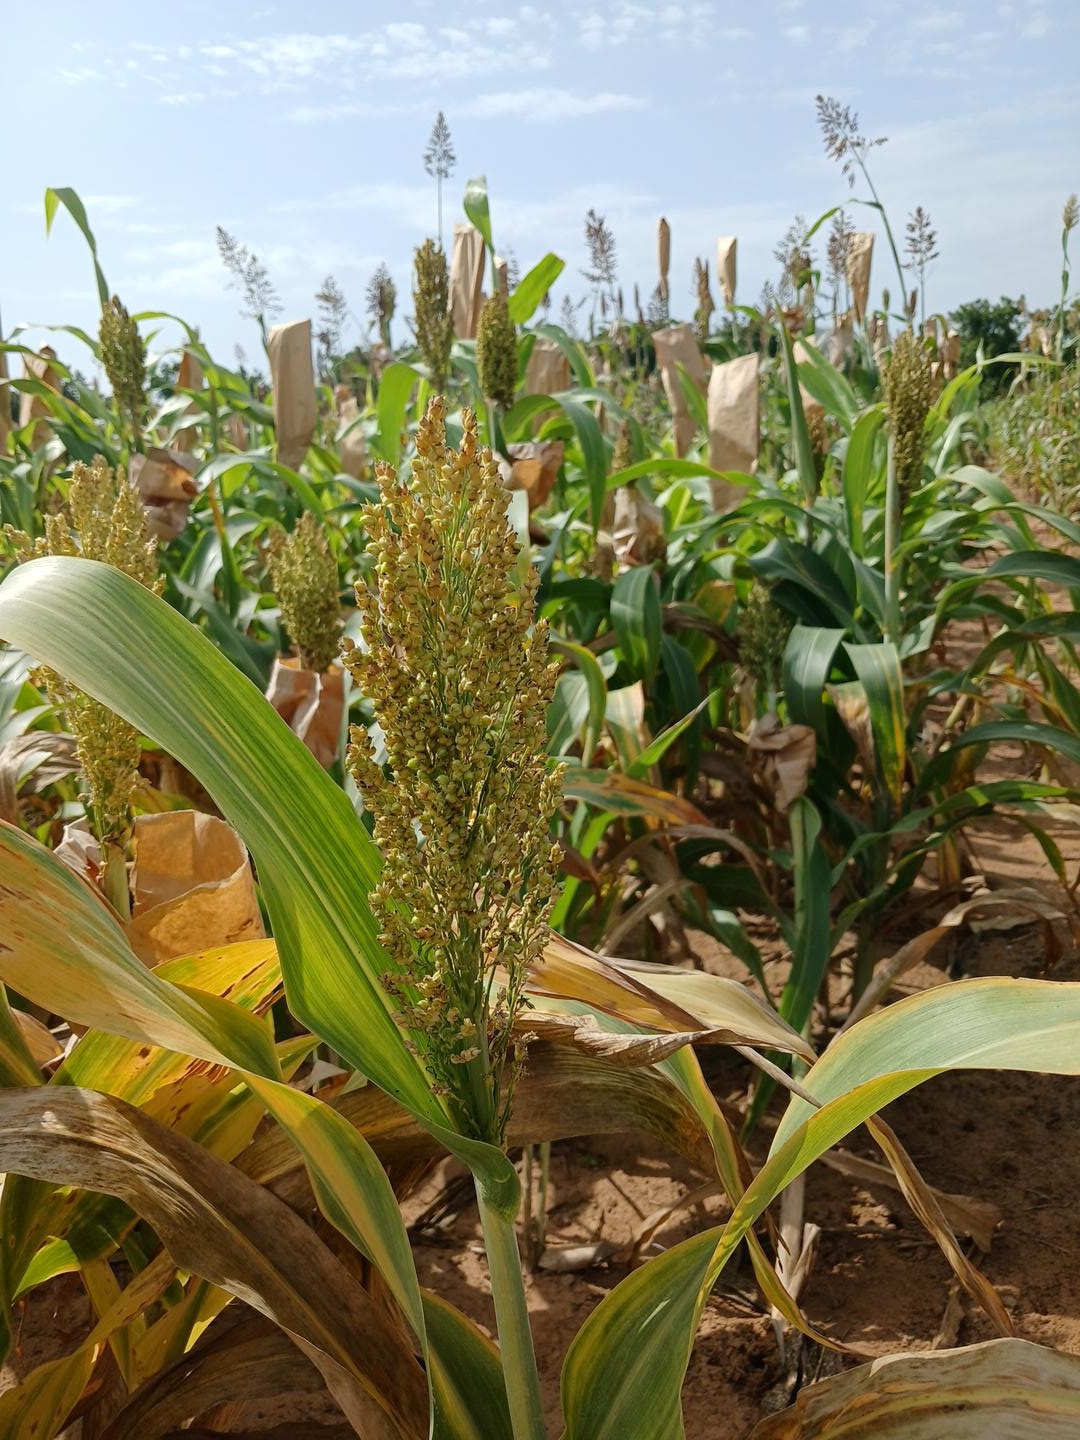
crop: sorghum
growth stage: filling grain
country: Senegal
